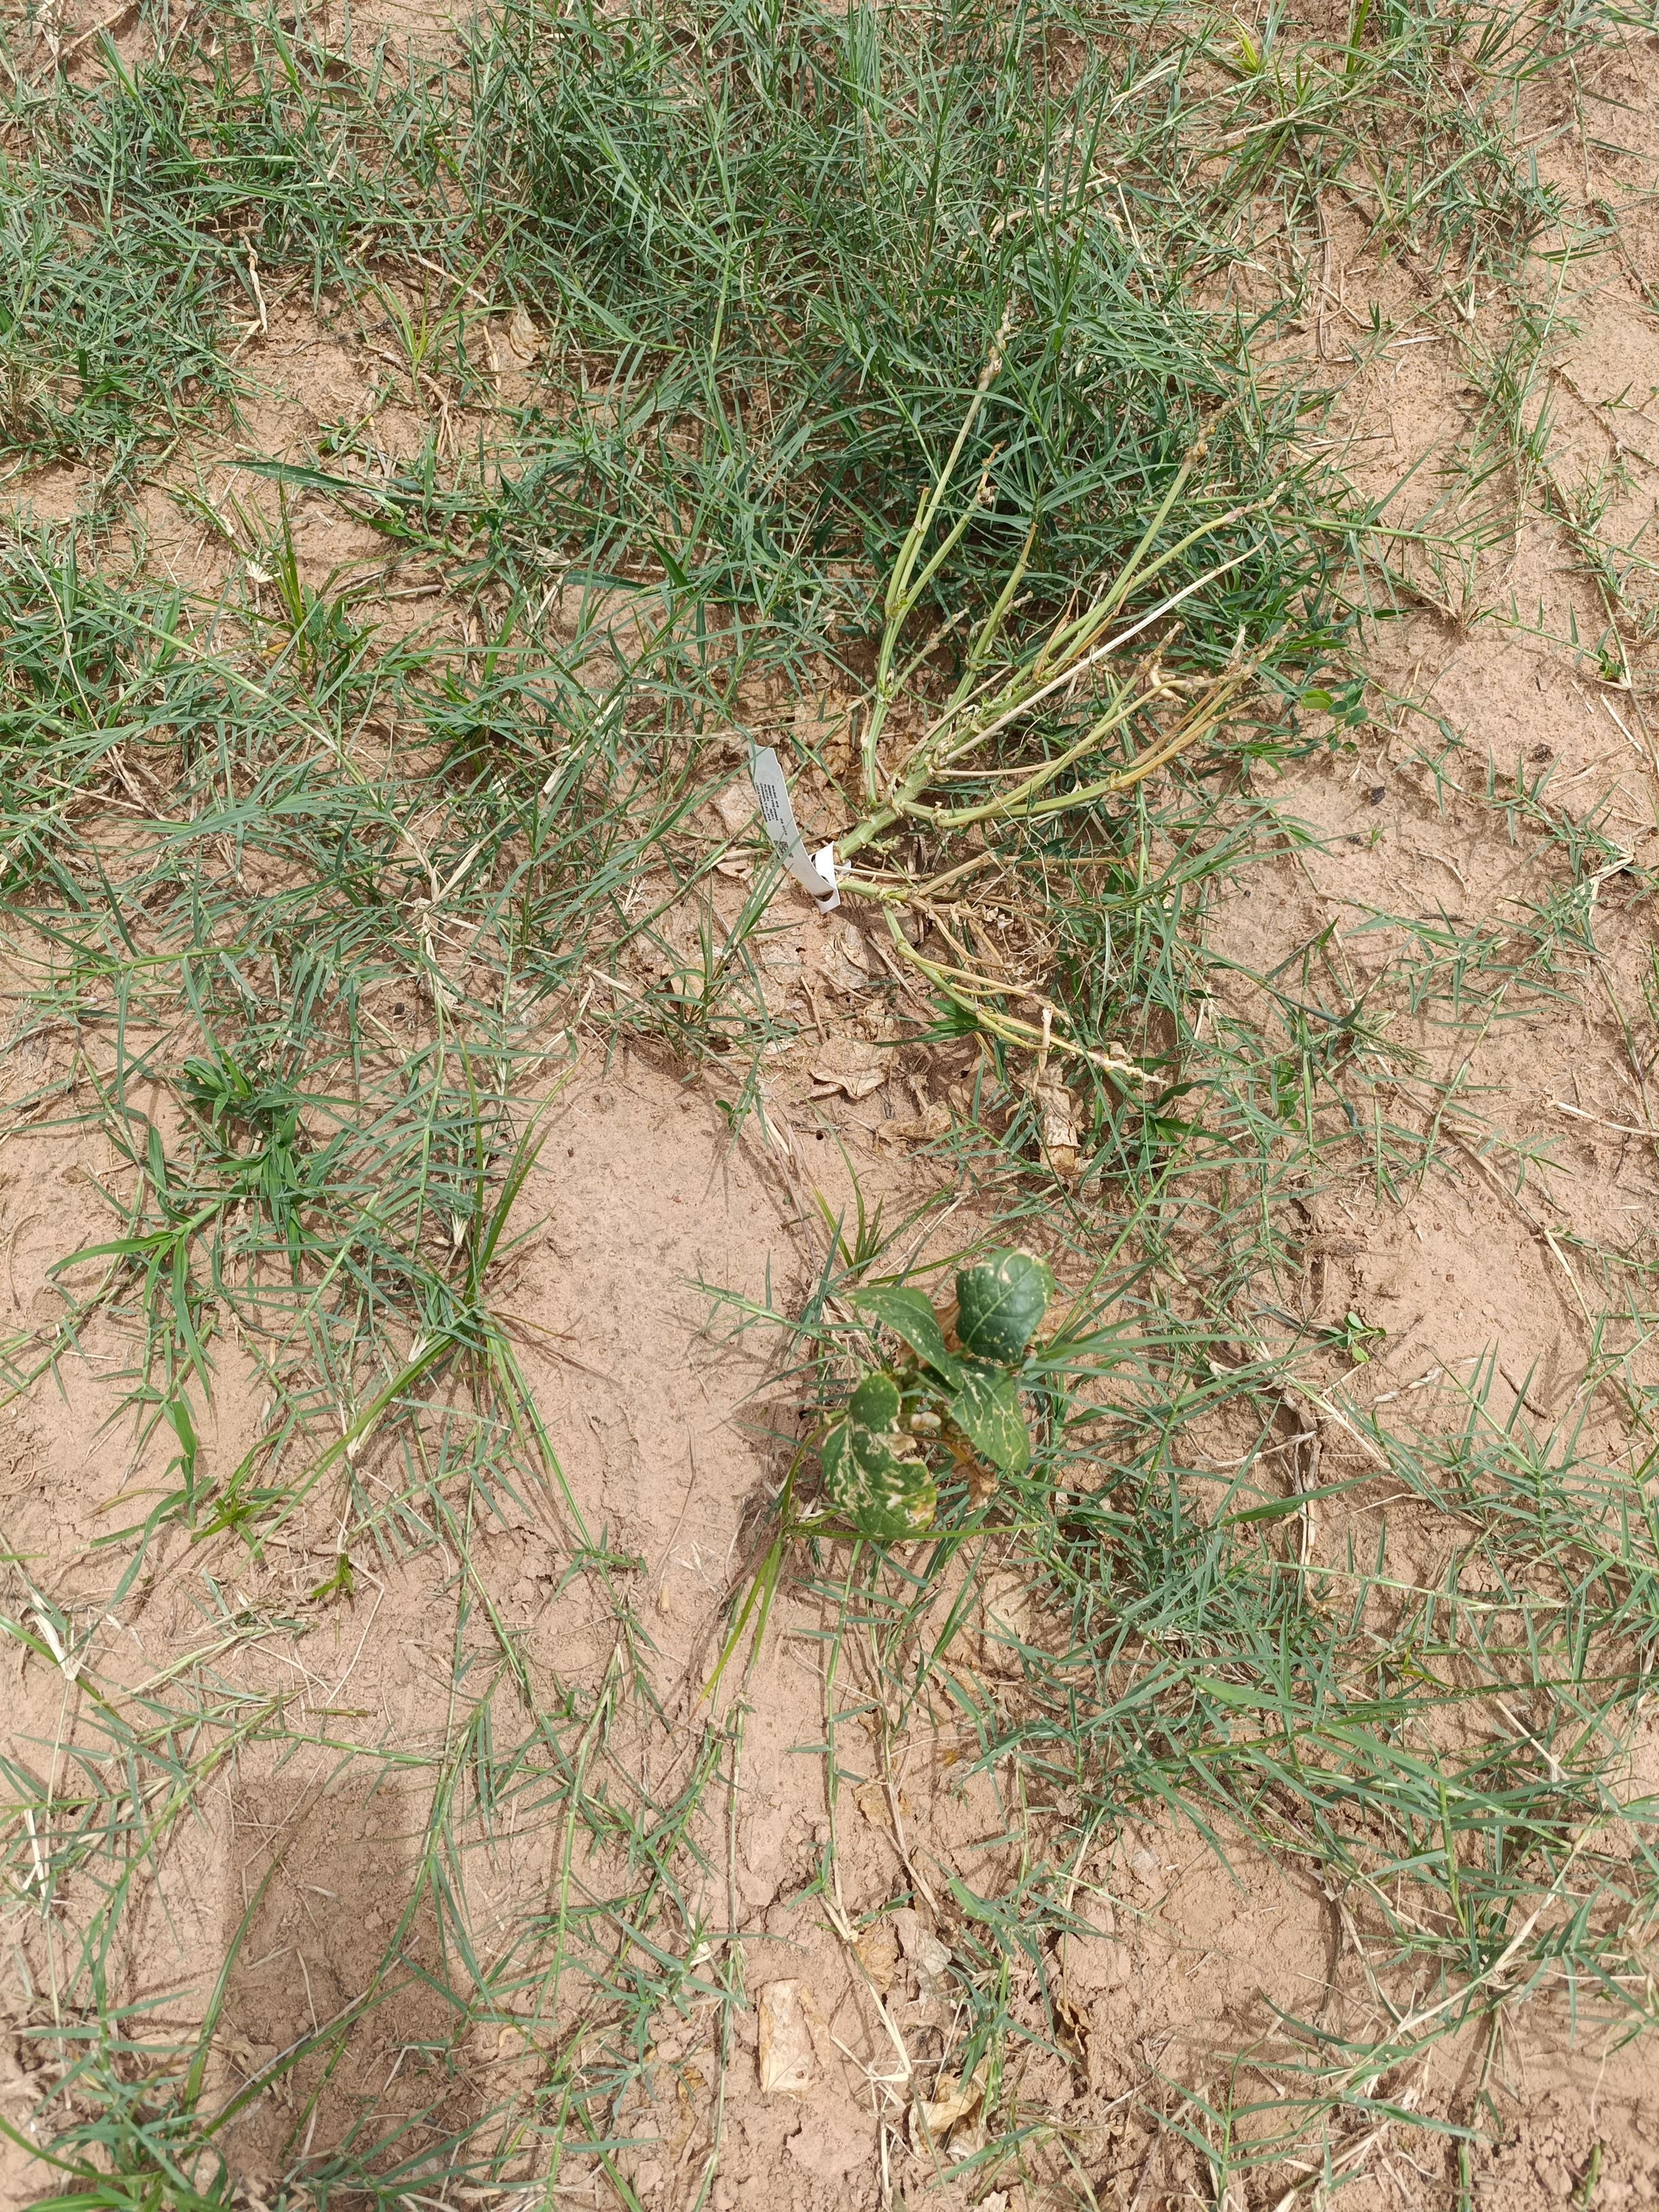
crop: cowpea
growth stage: harvest maturity
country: Nigeria
